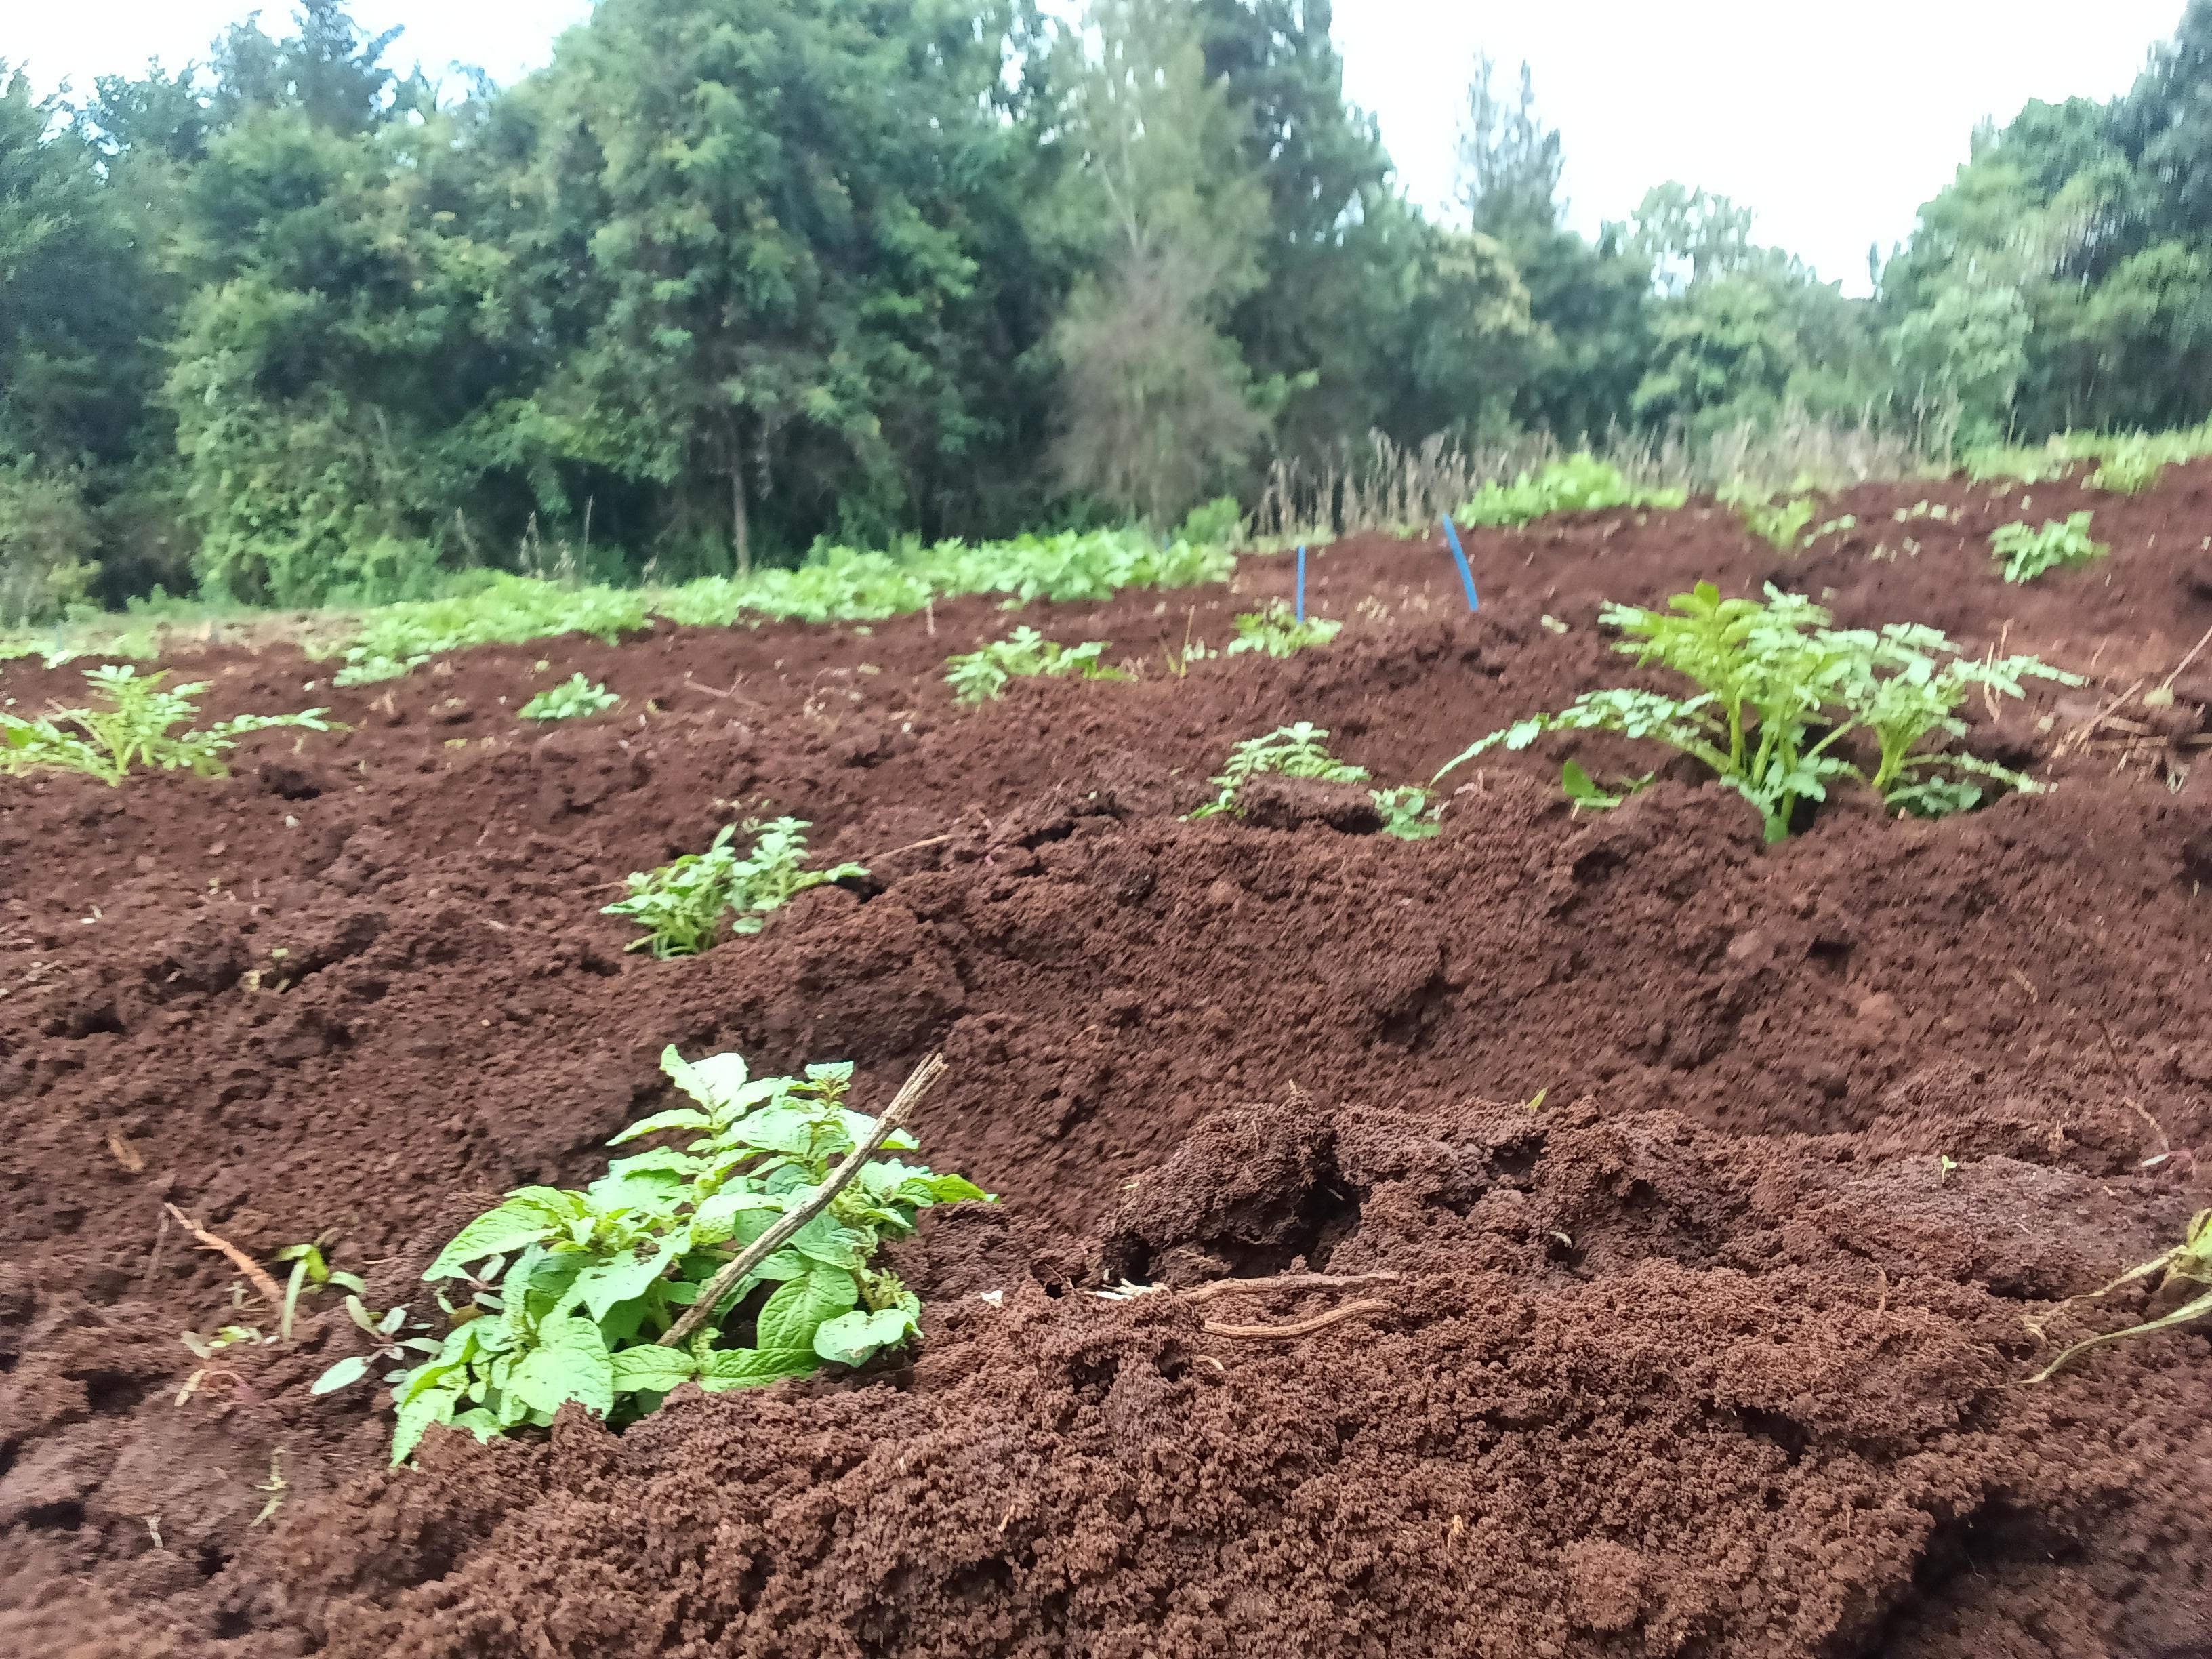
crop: potato
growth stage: sprouting emergence
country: Kenya
